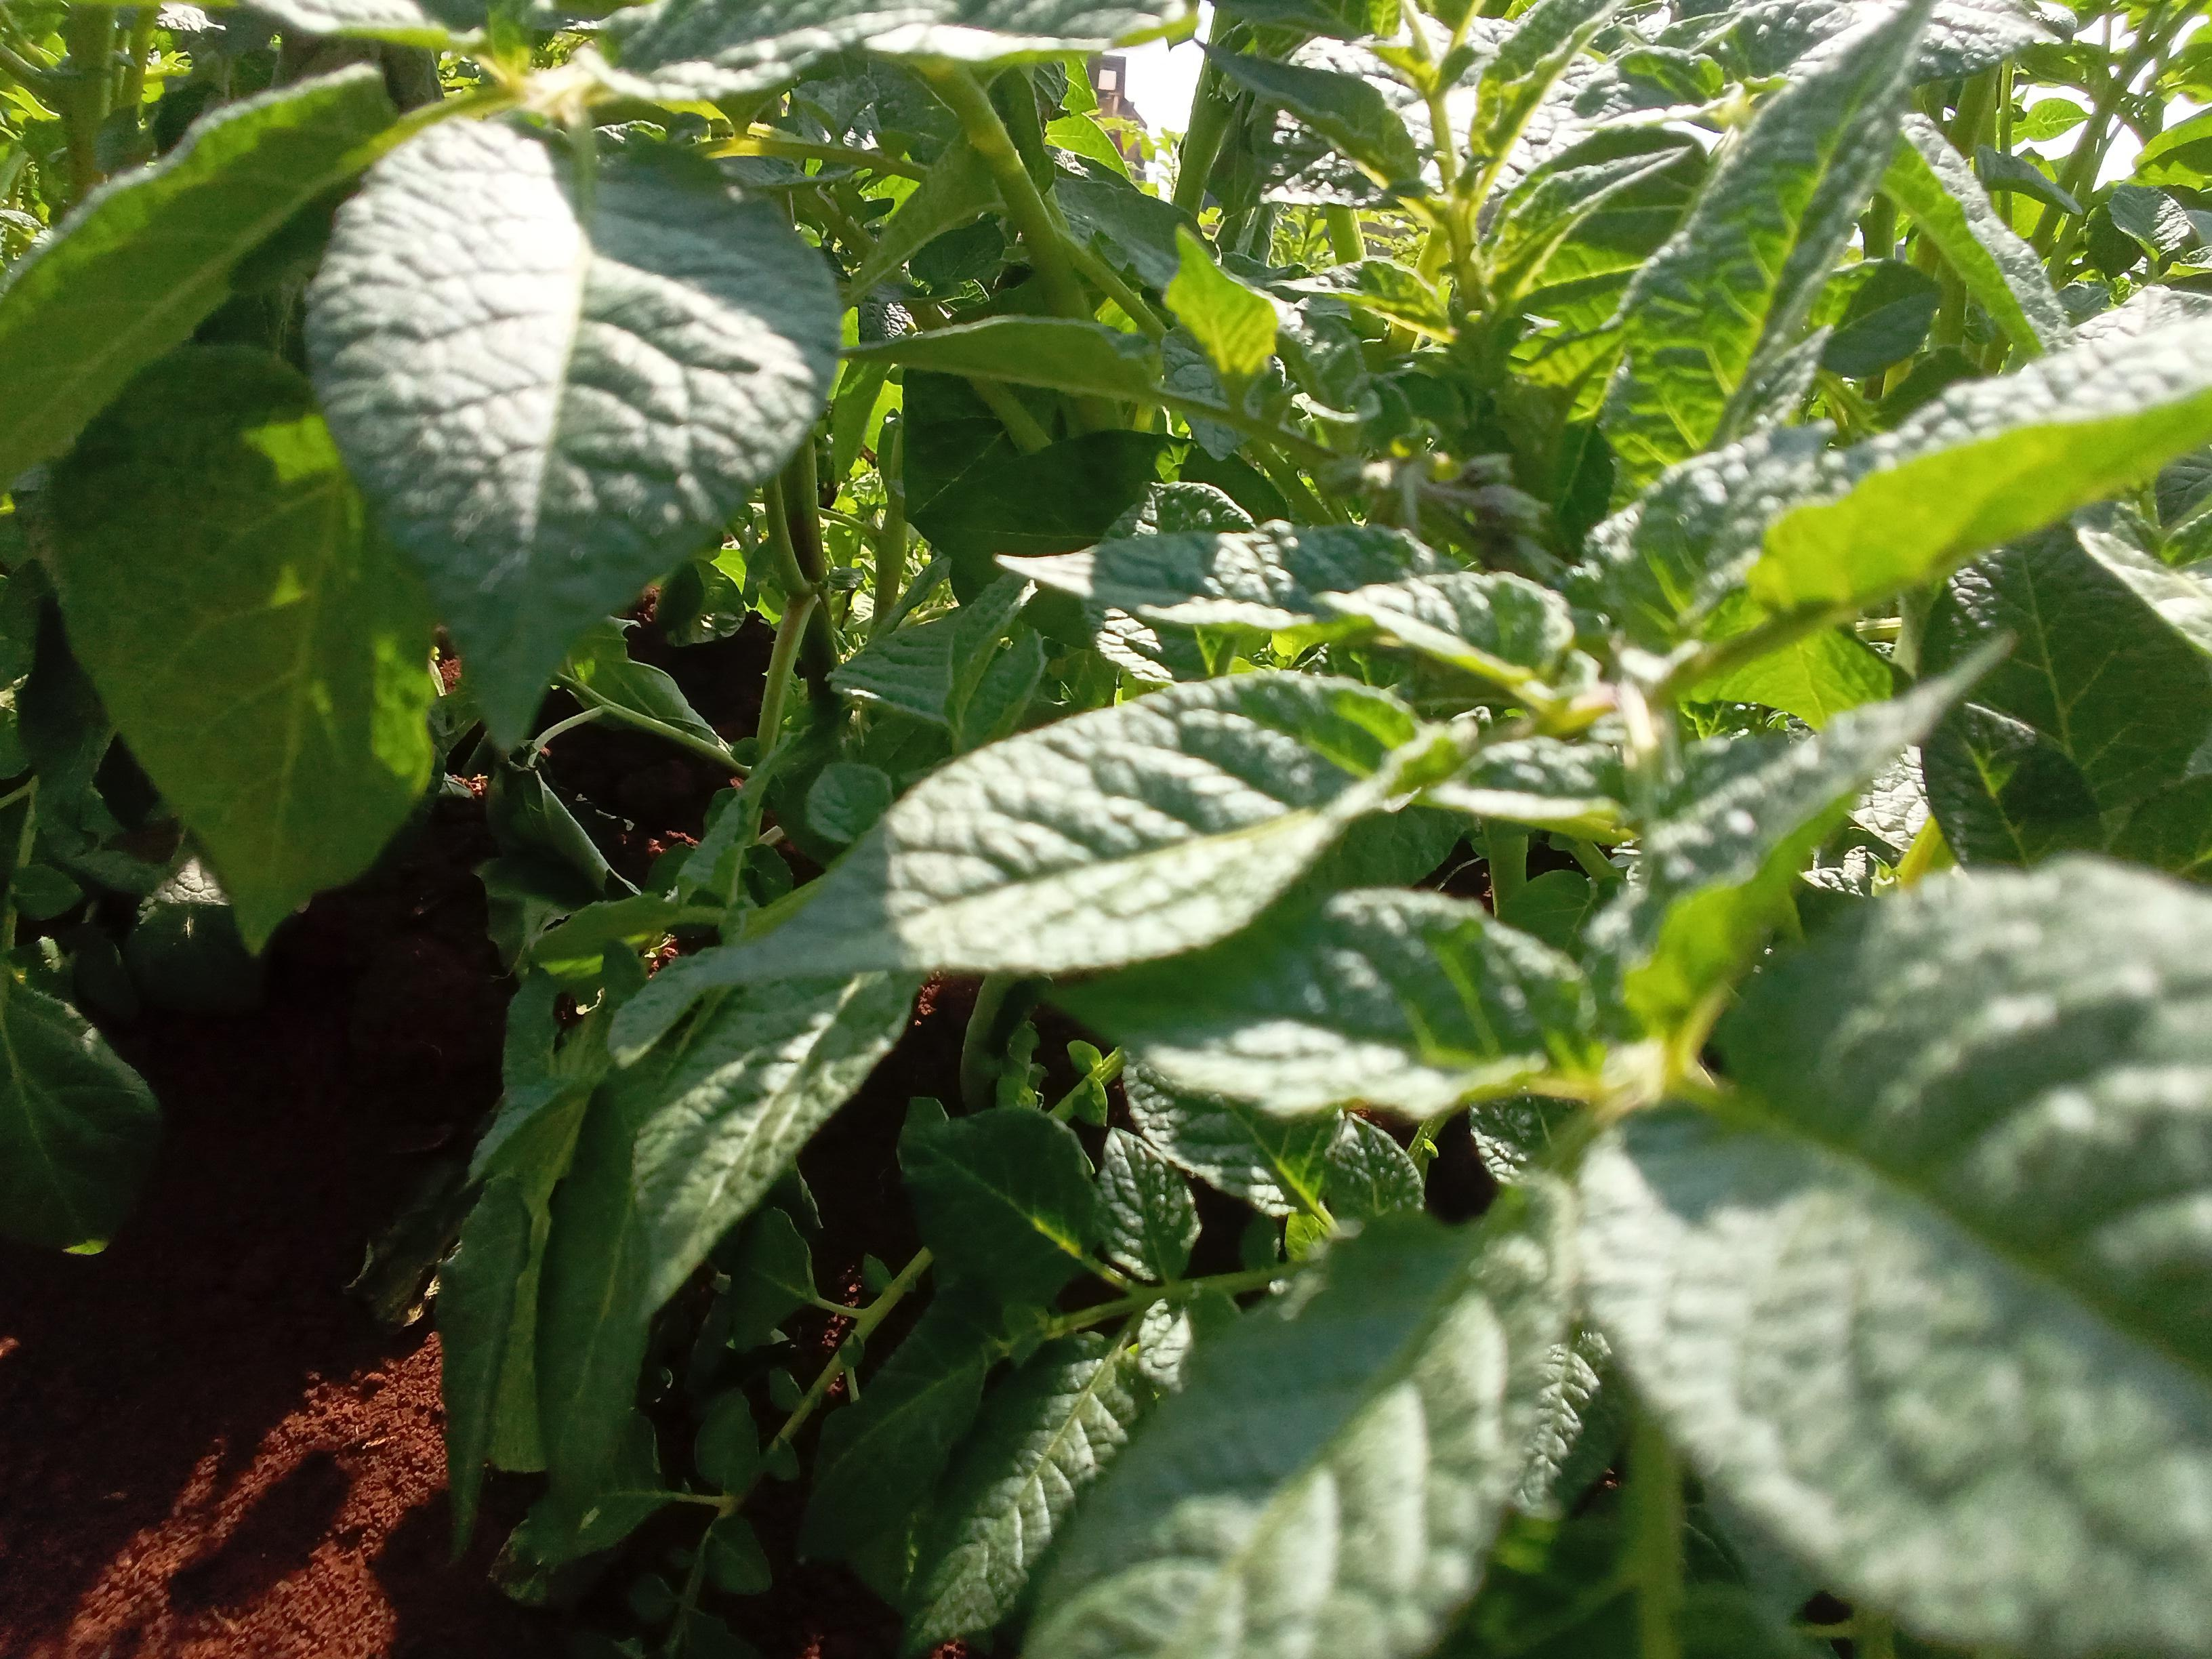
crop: potato
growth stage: vegetative
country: Kenya
